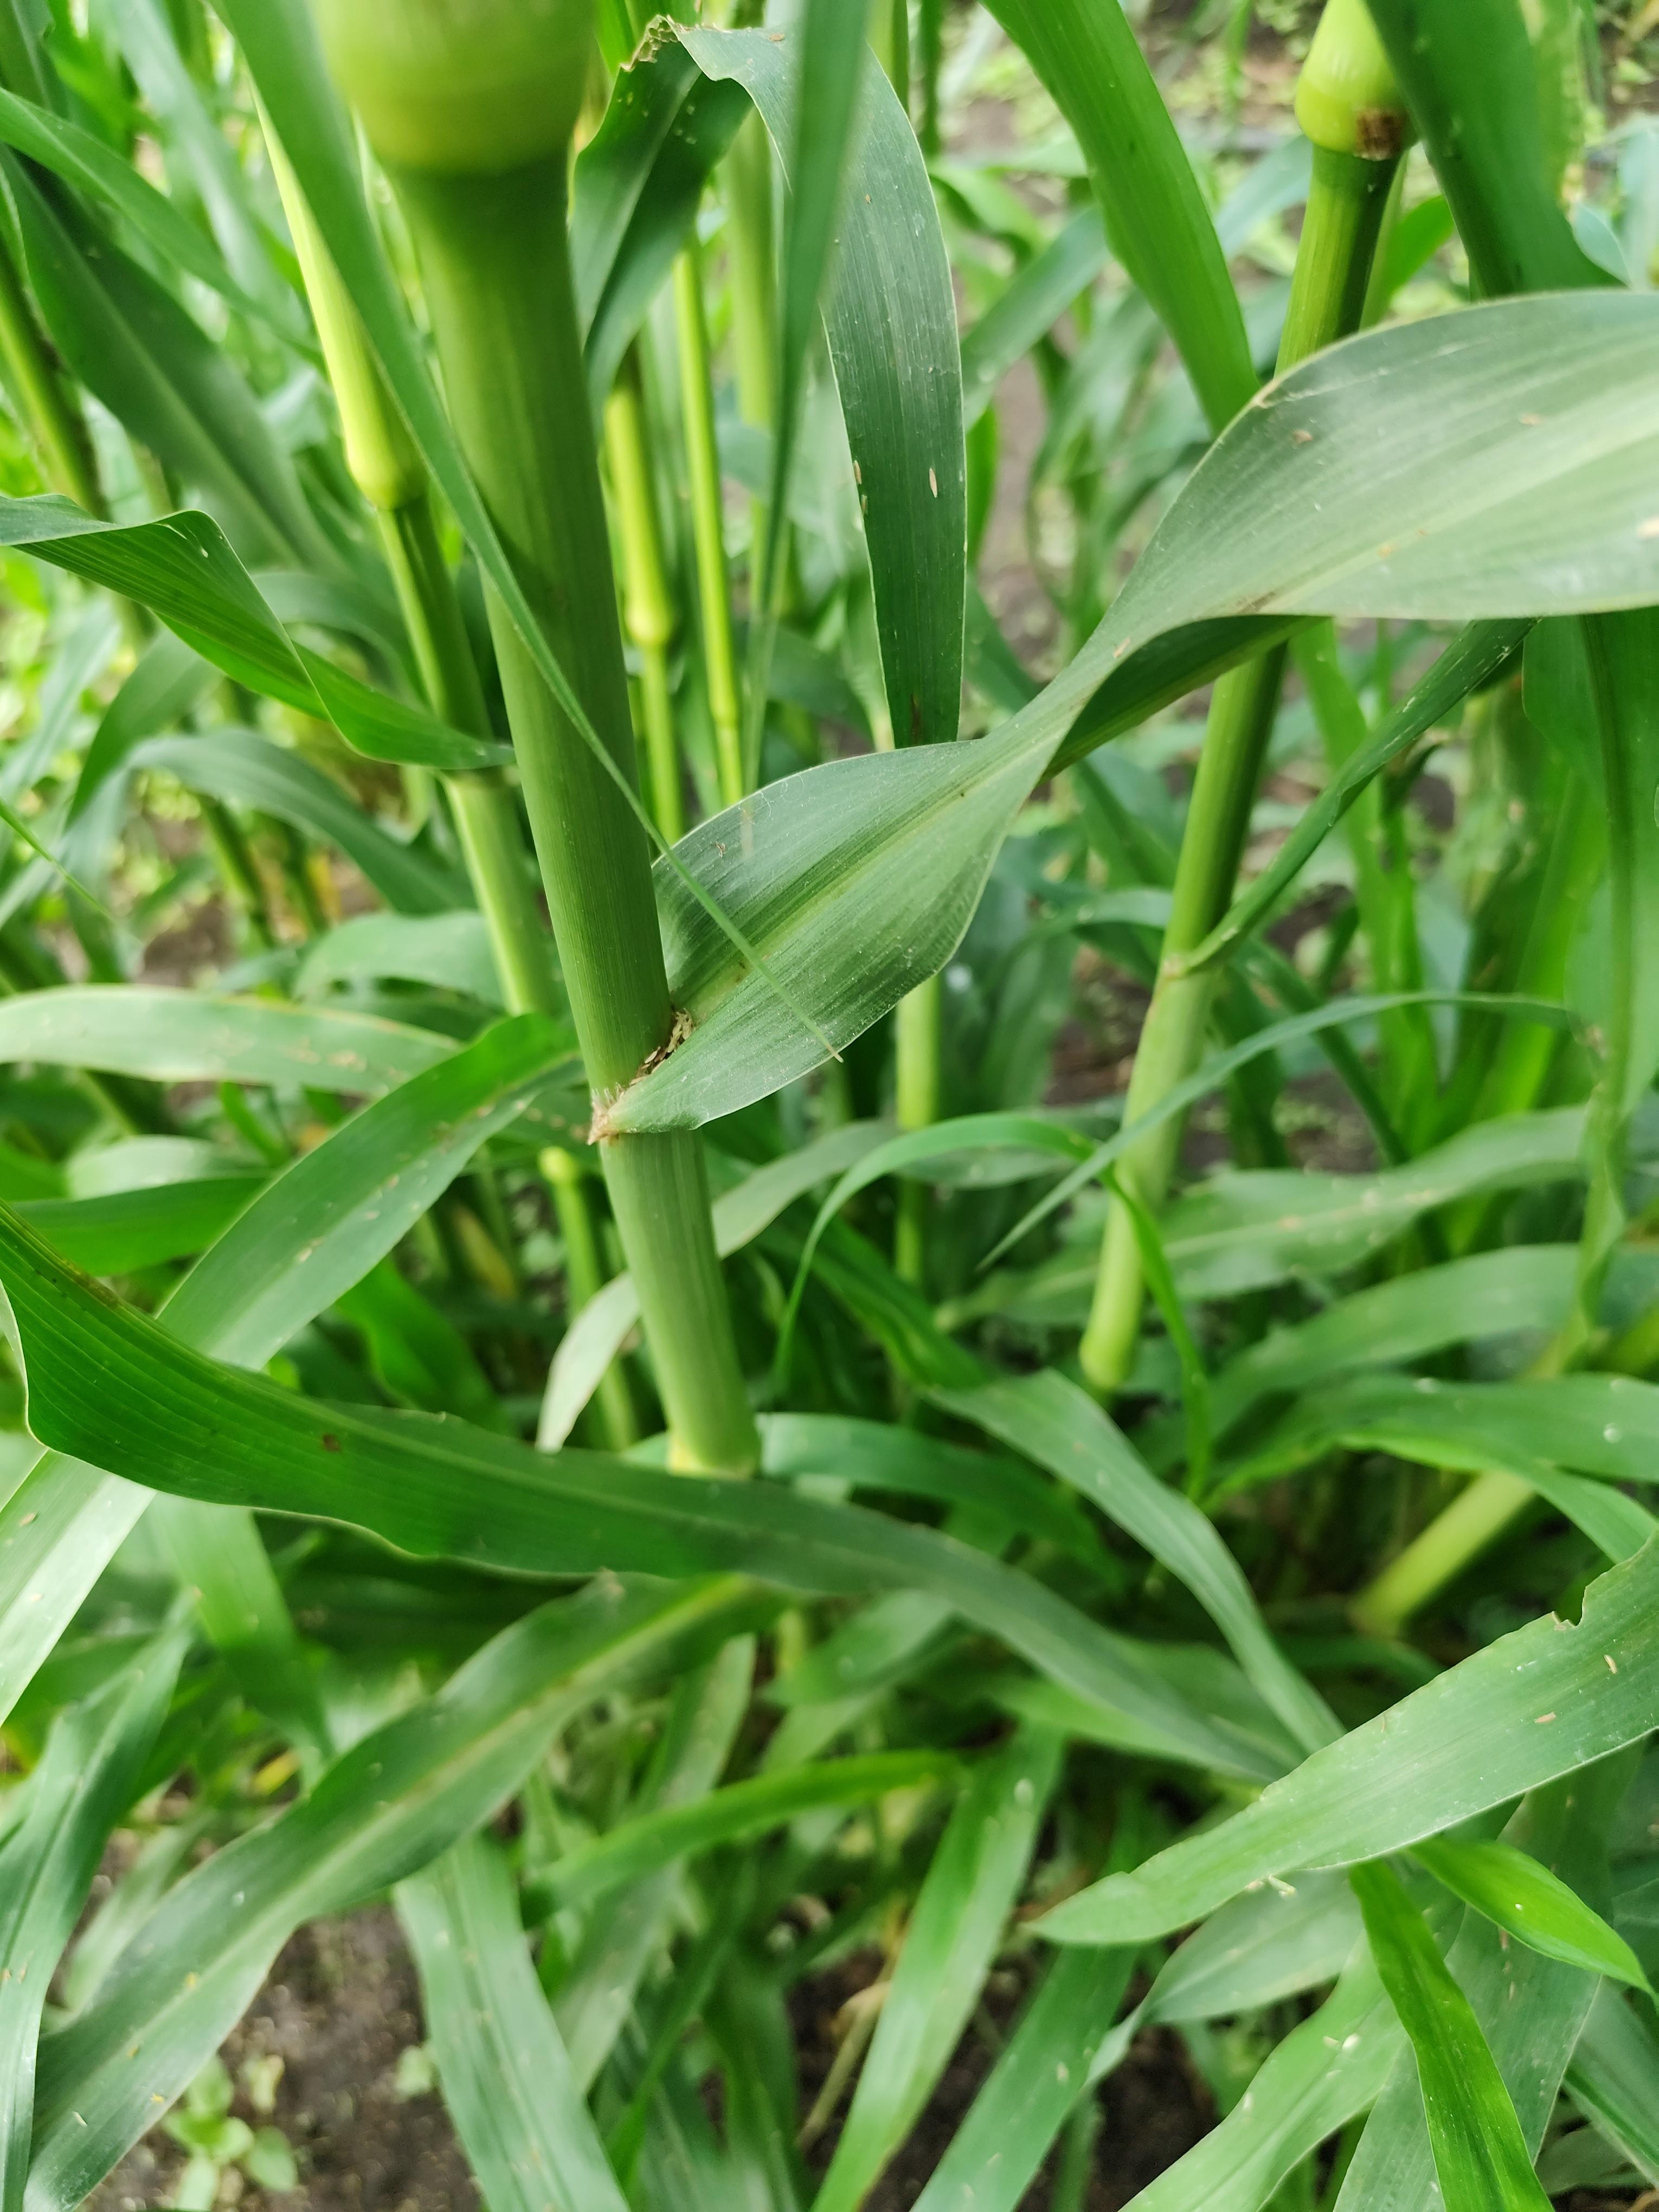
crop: pearl millet
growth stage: heading tuber
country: Tanzania
